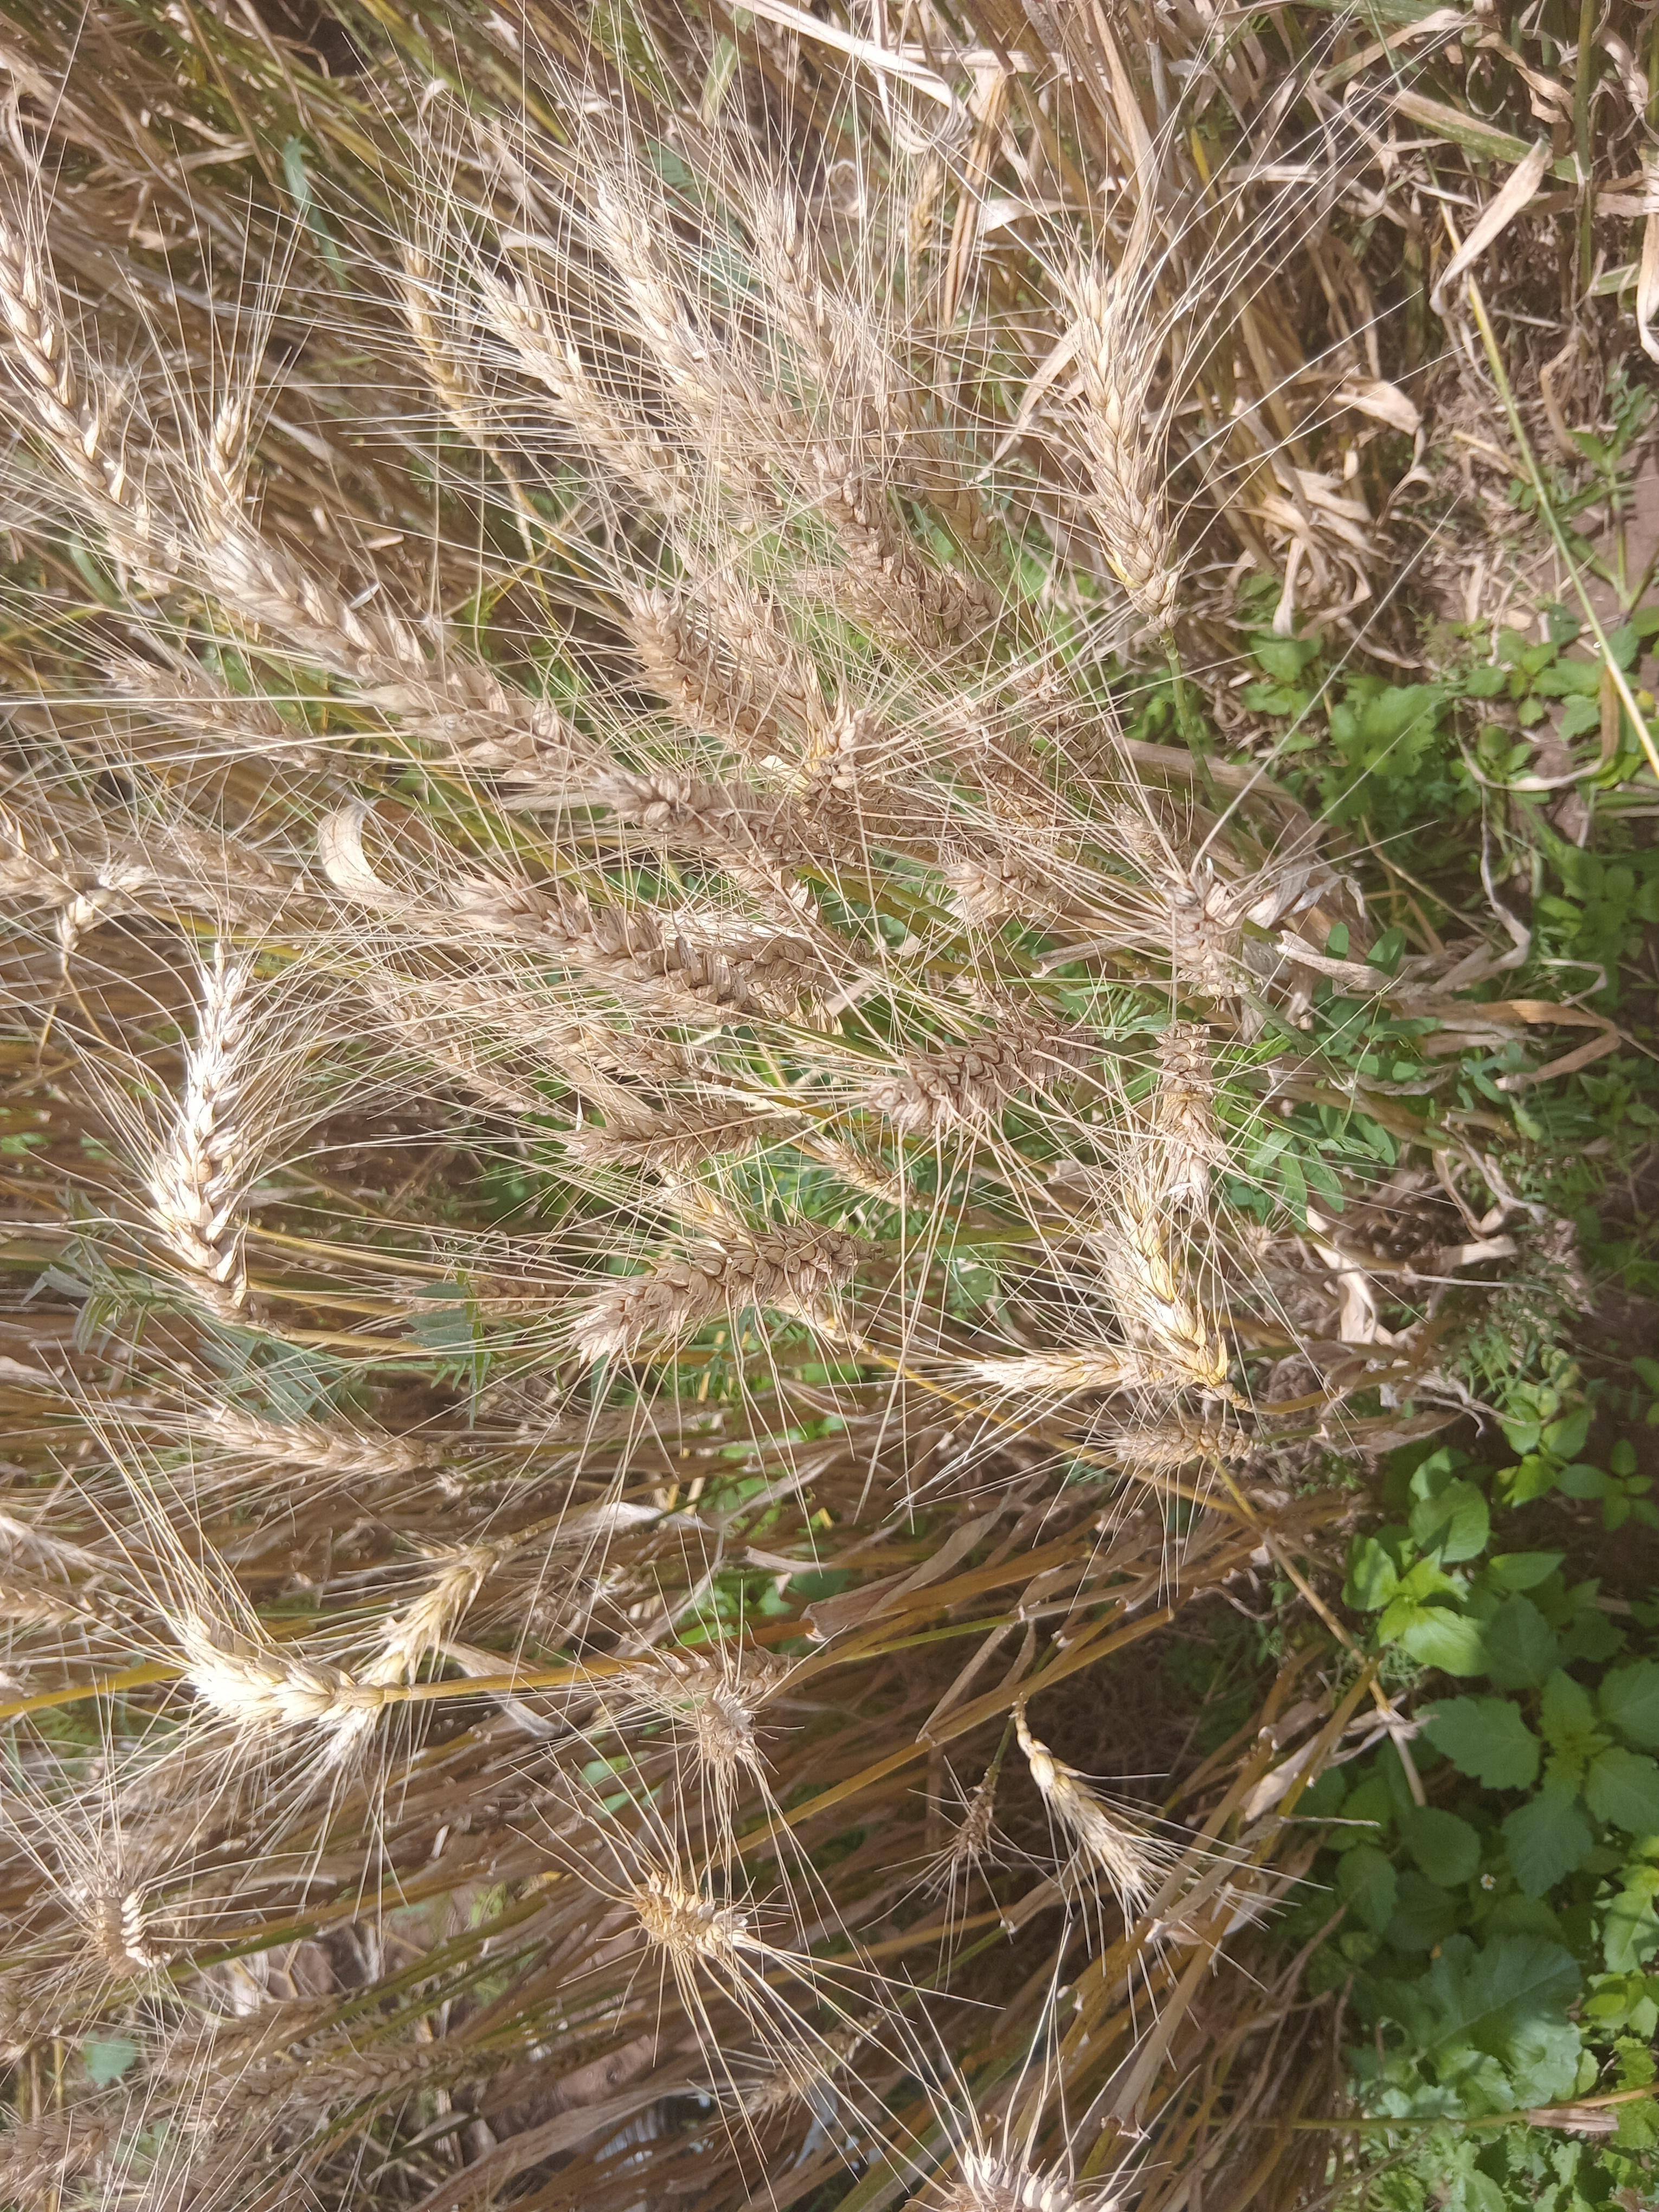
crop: wheat
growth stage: maturity
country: Kenya
